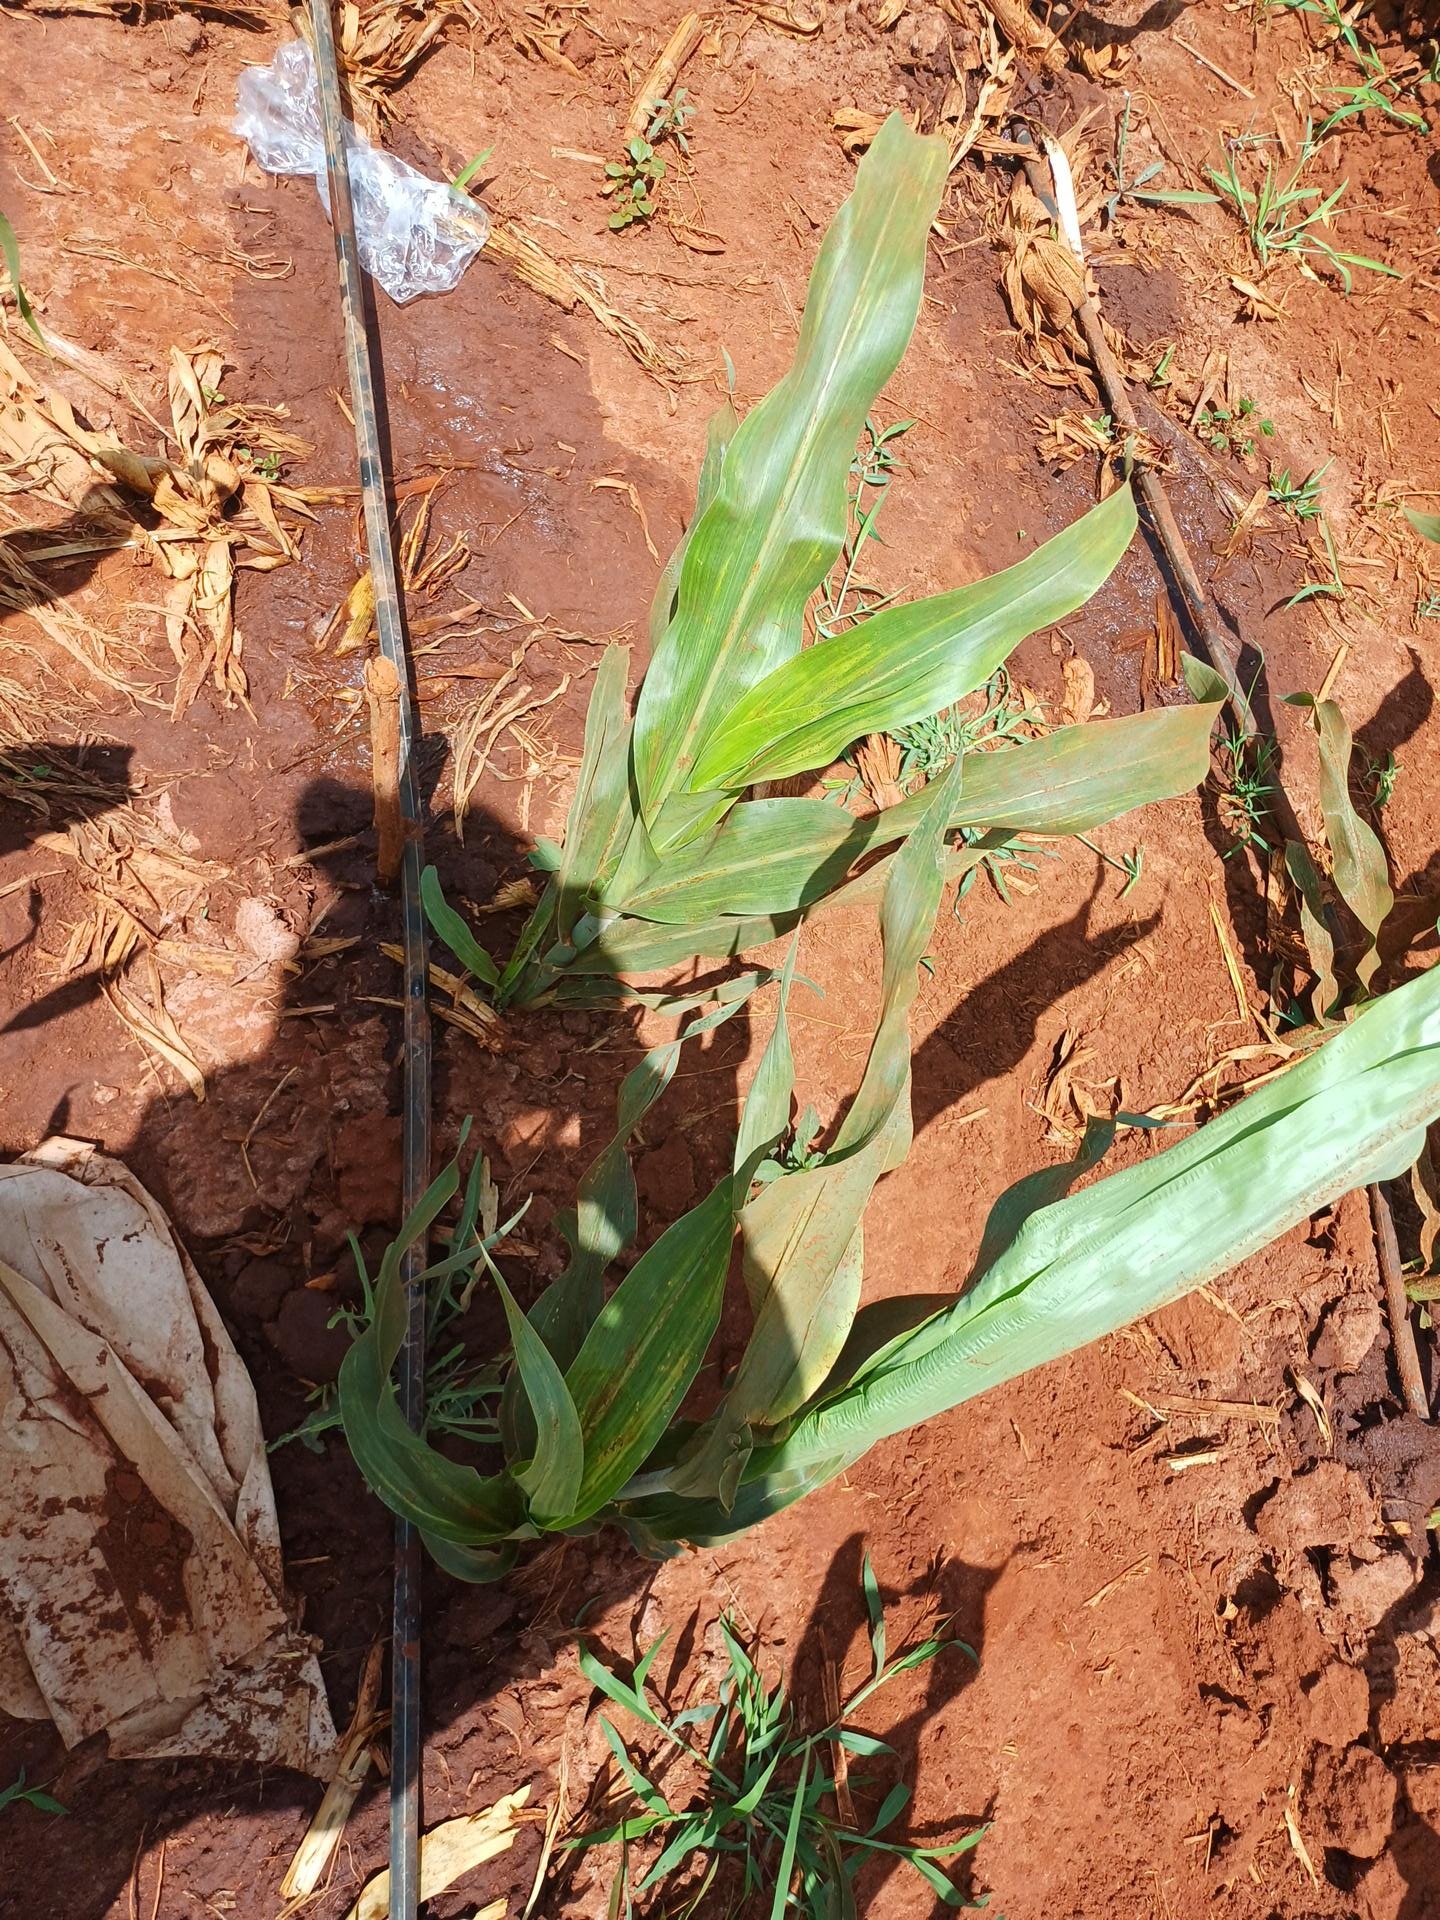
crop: sorghum
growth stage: vegetative
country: Kenya
